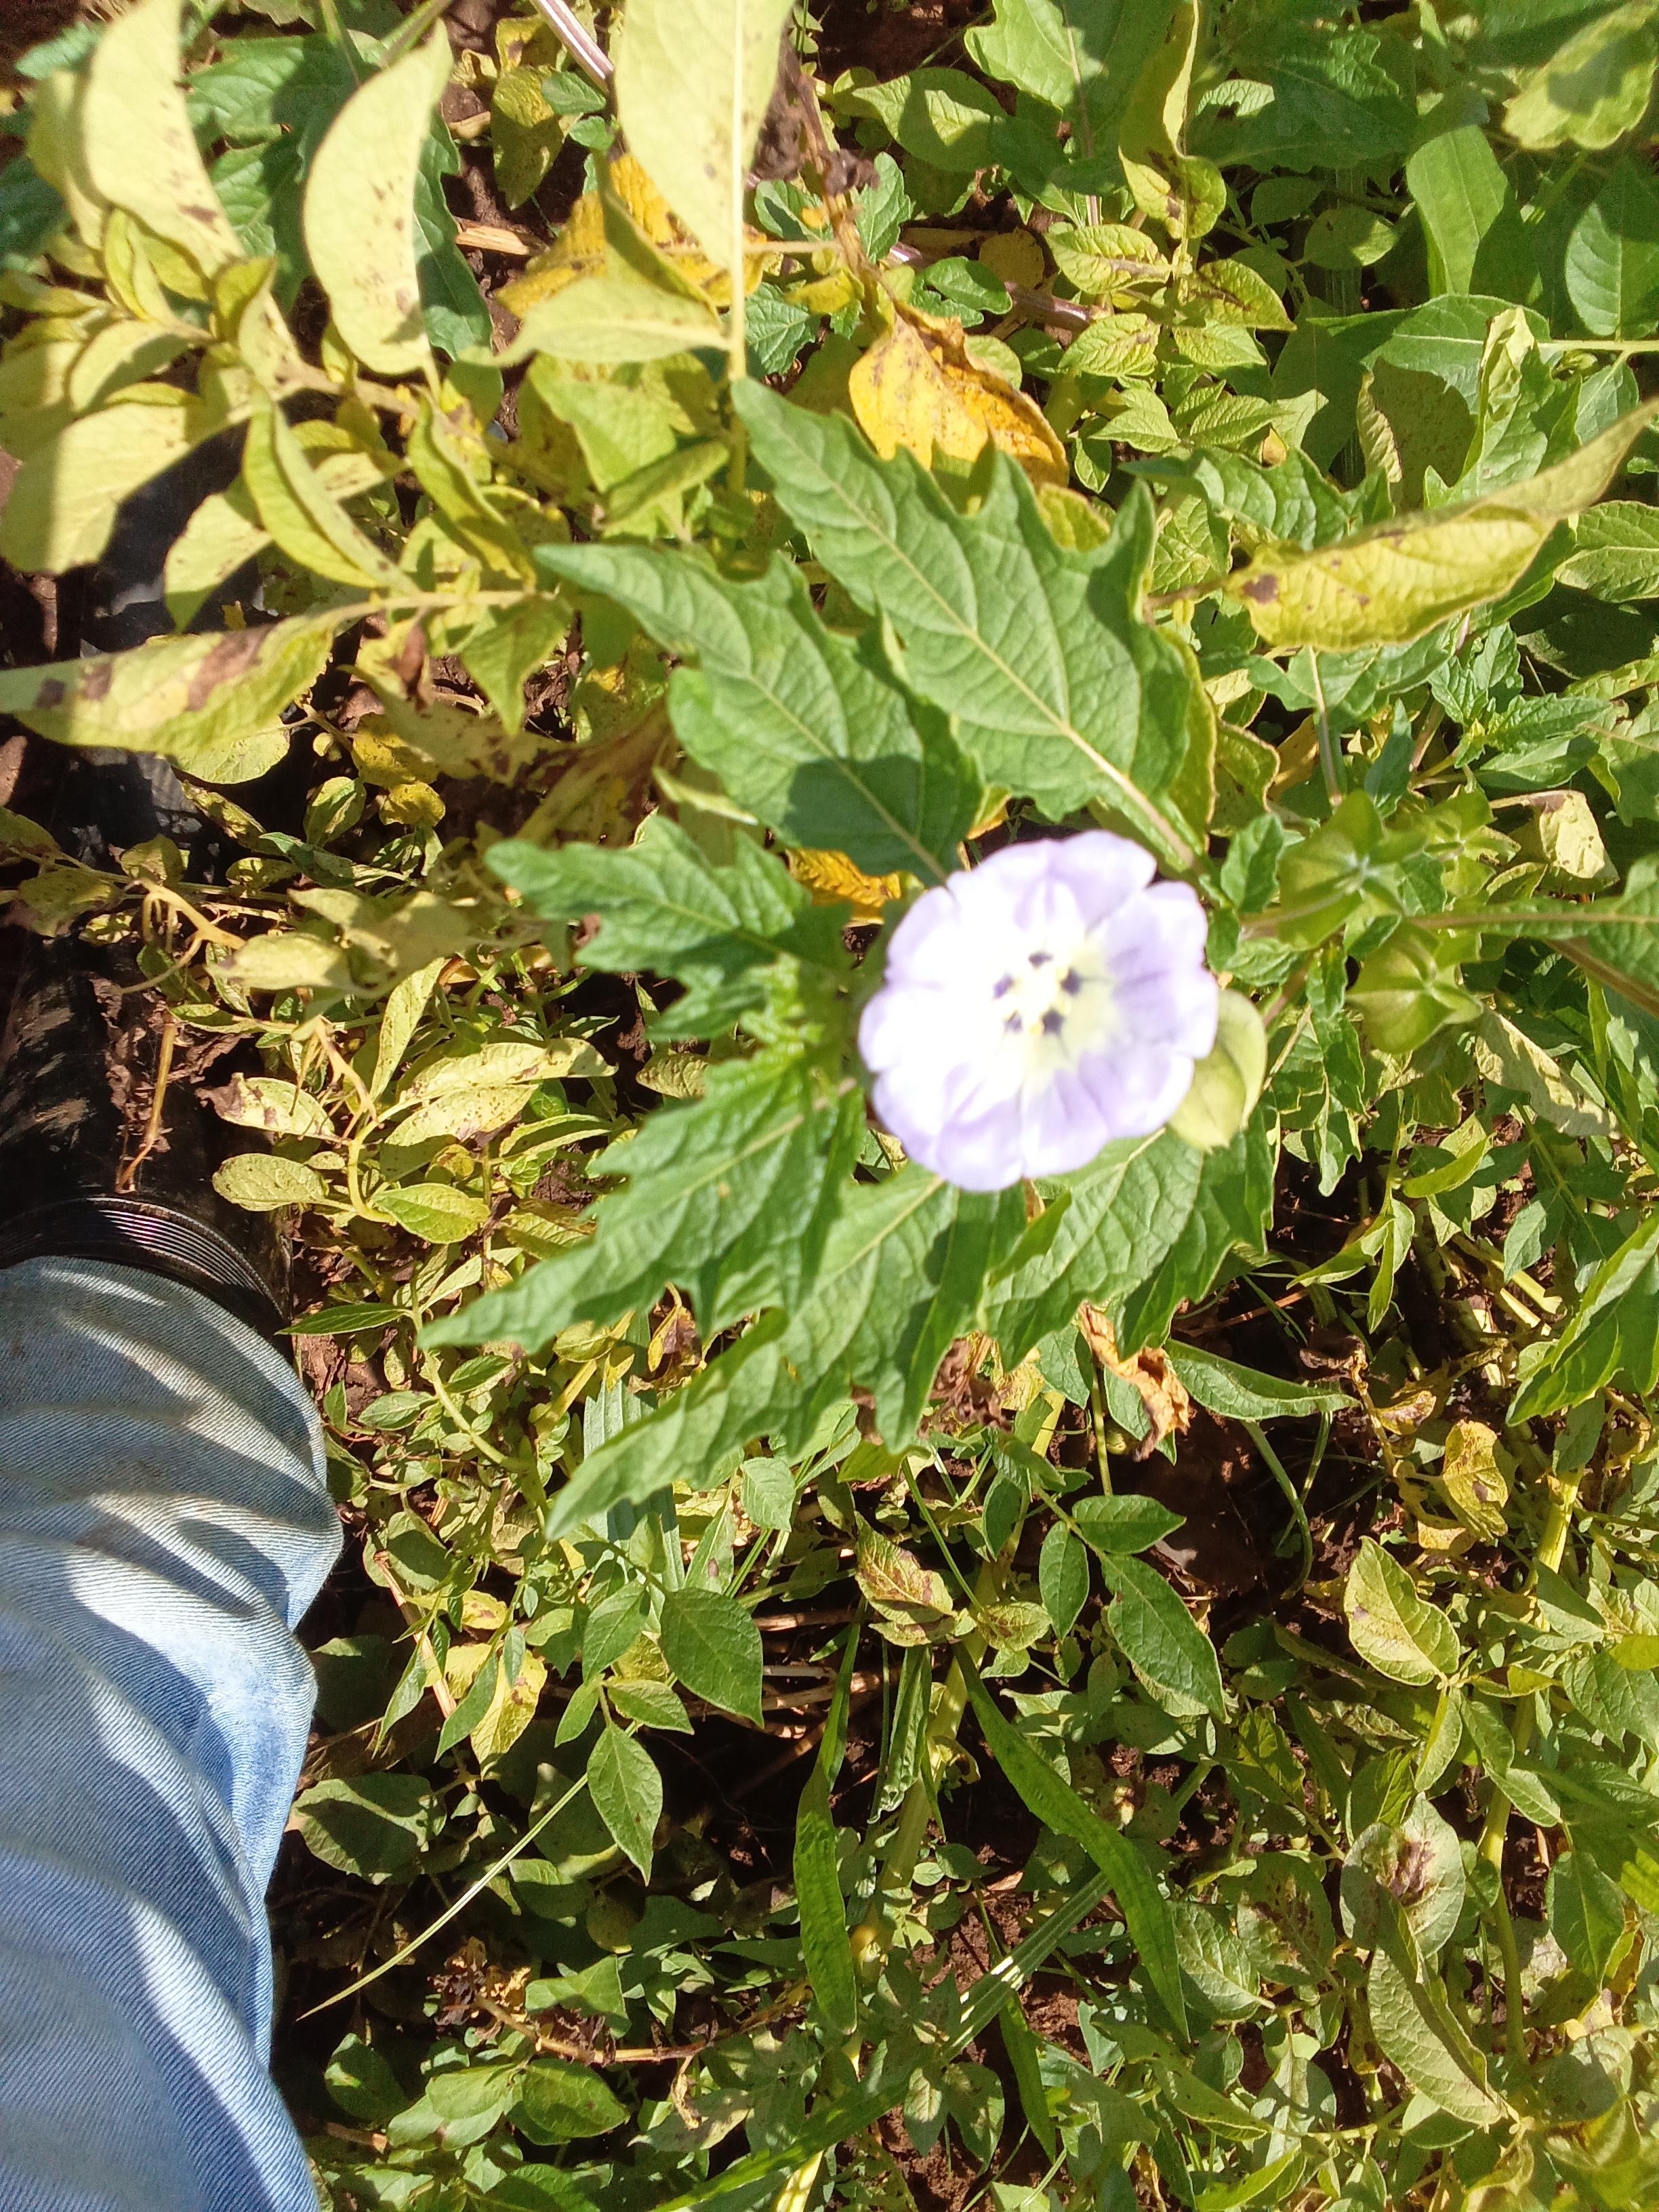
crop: potato
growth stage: maturity
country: Kenya
